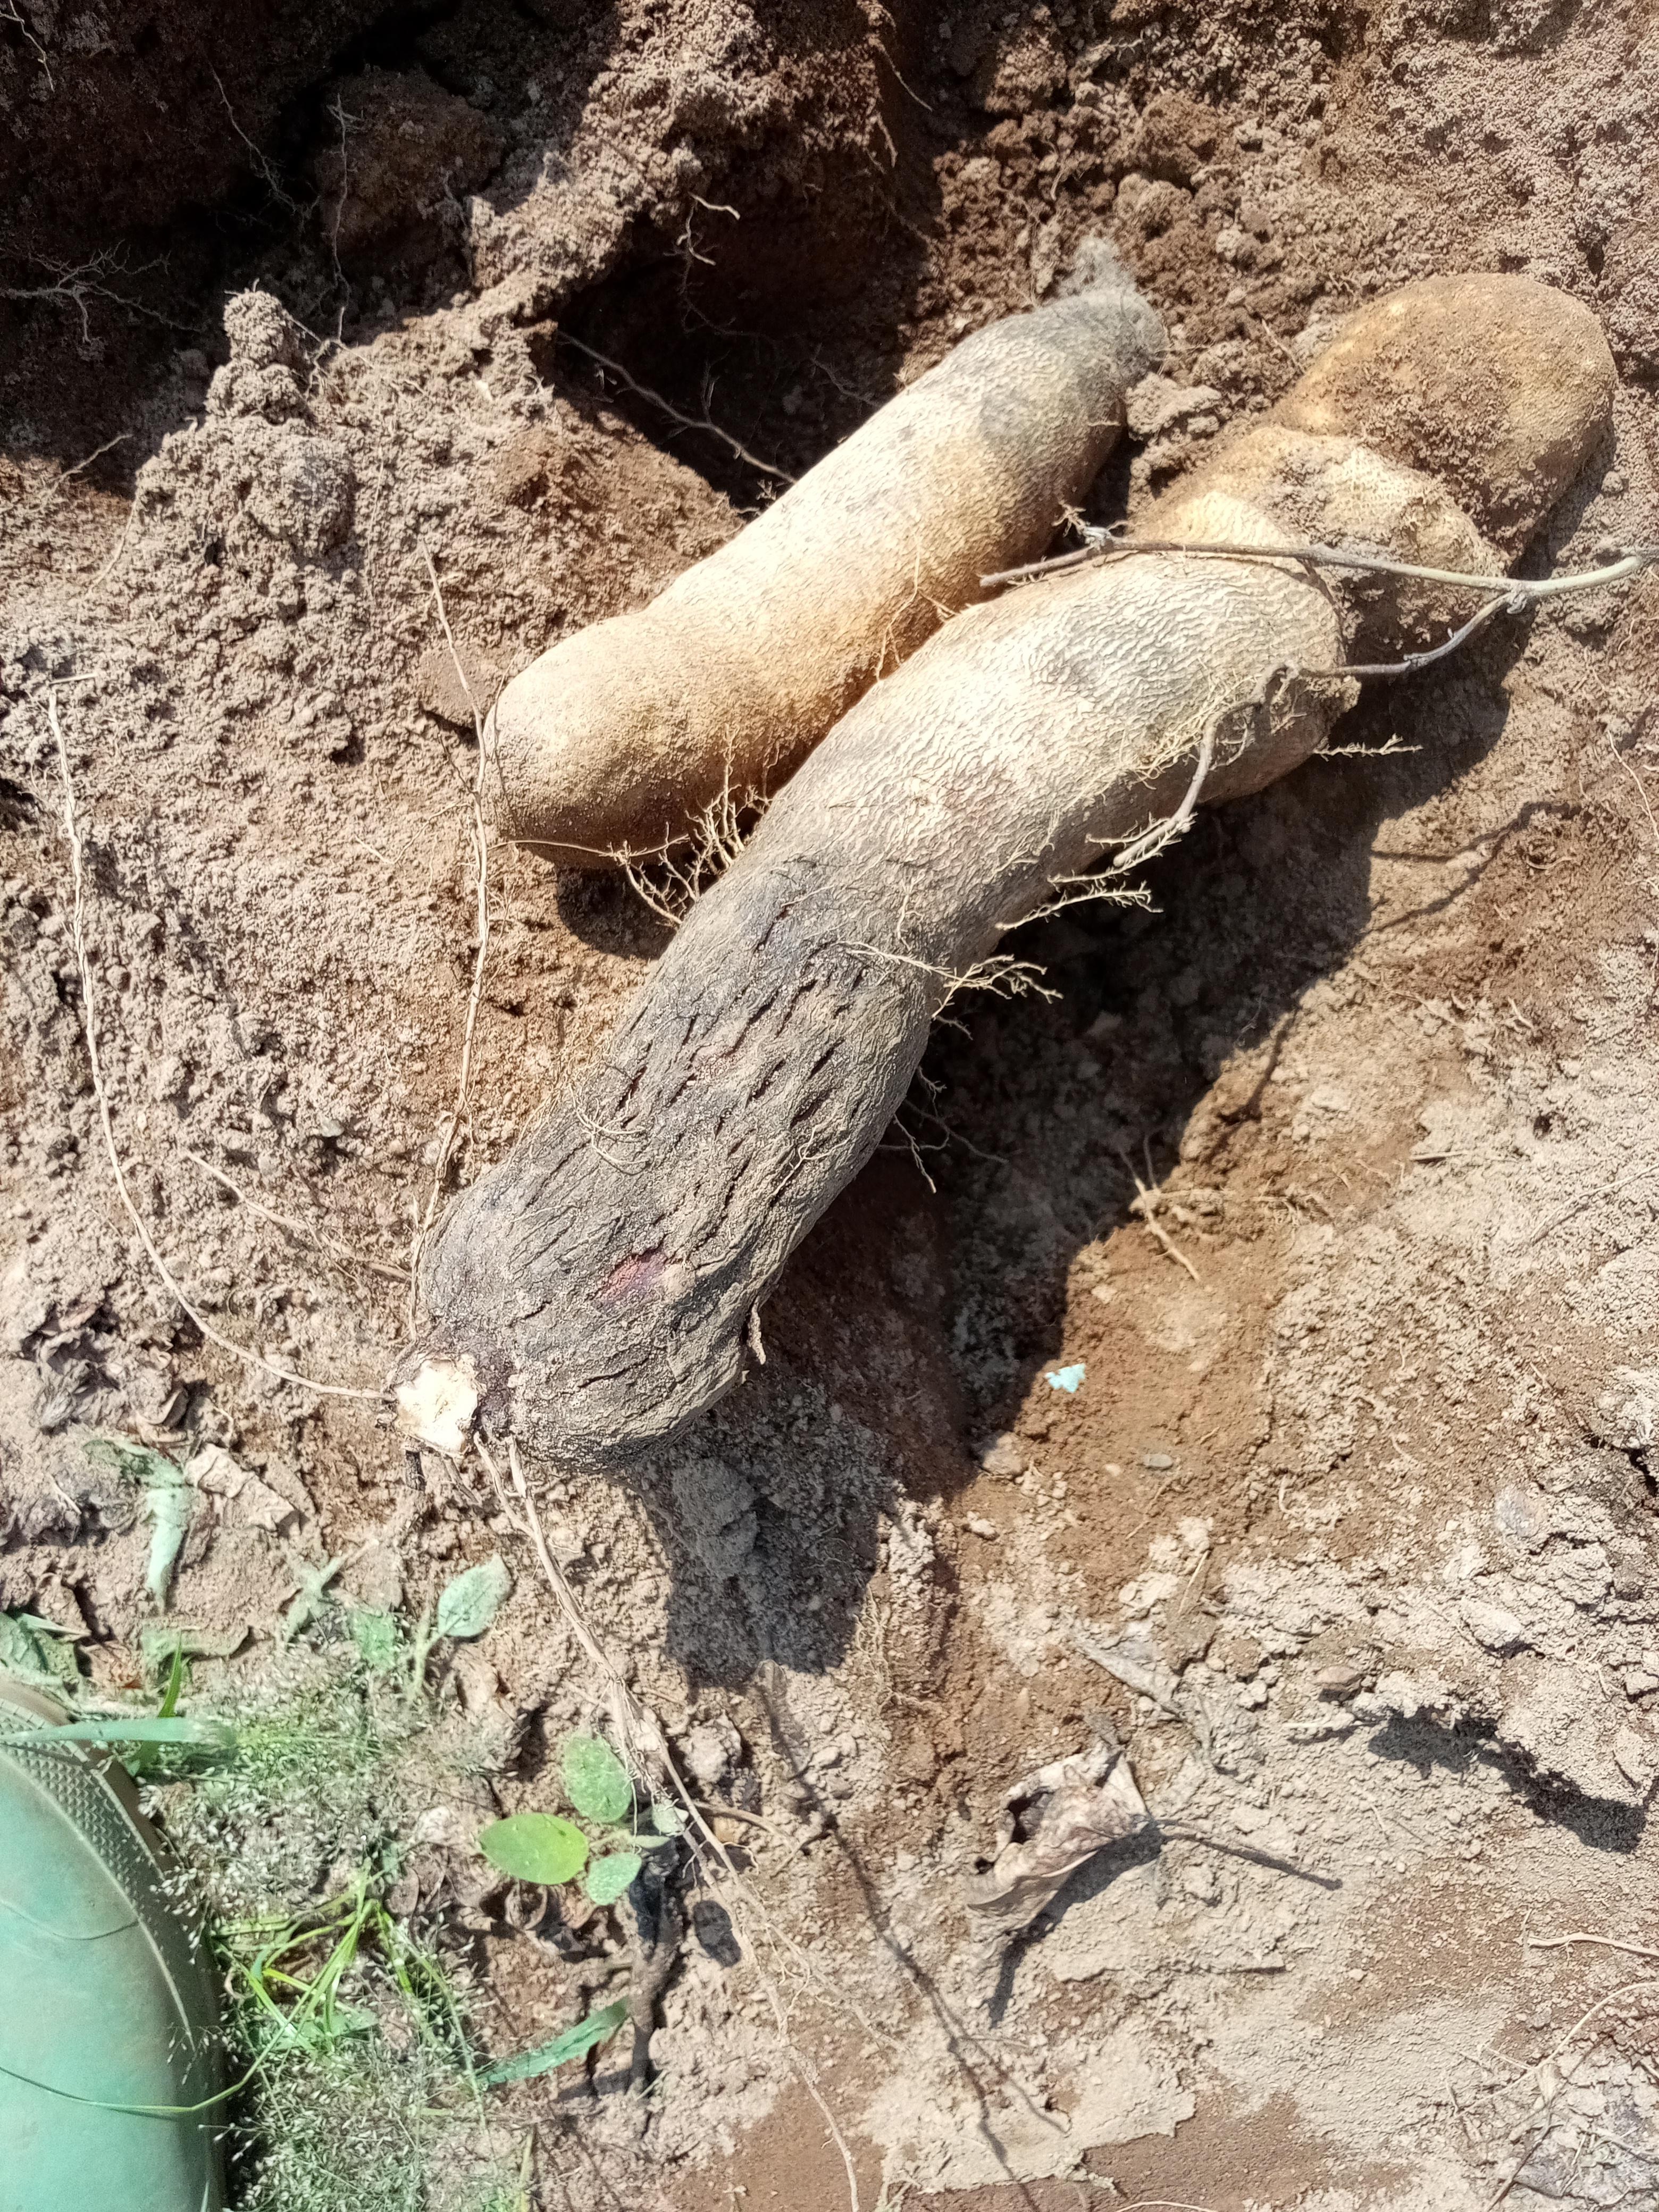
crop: yam
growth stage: harvest
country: Nigeria
